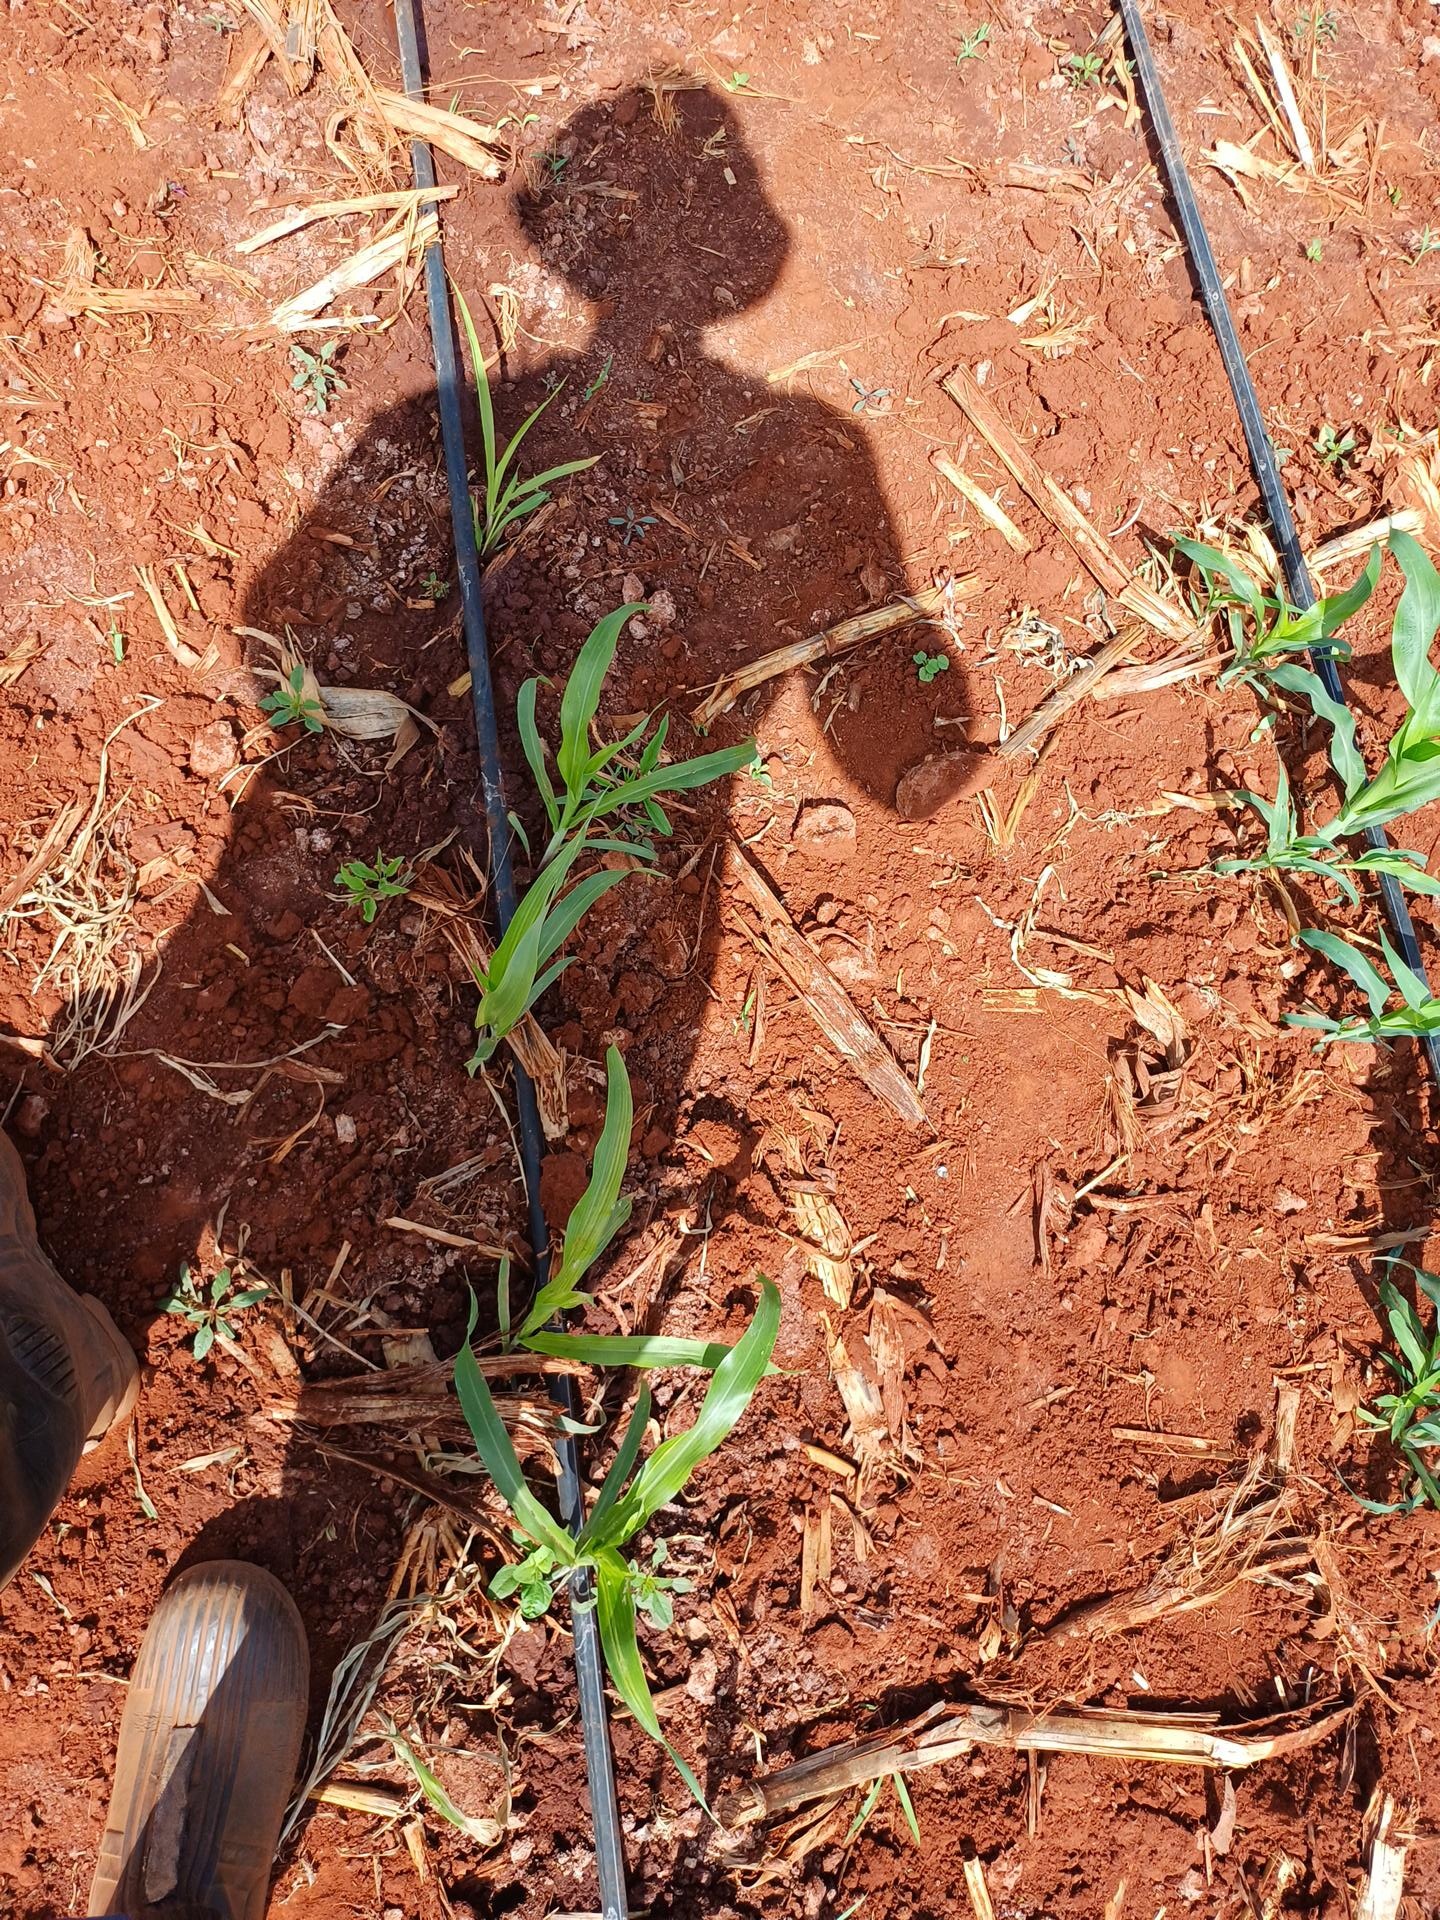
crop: sorghum
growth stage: vegetative
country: Kenya
